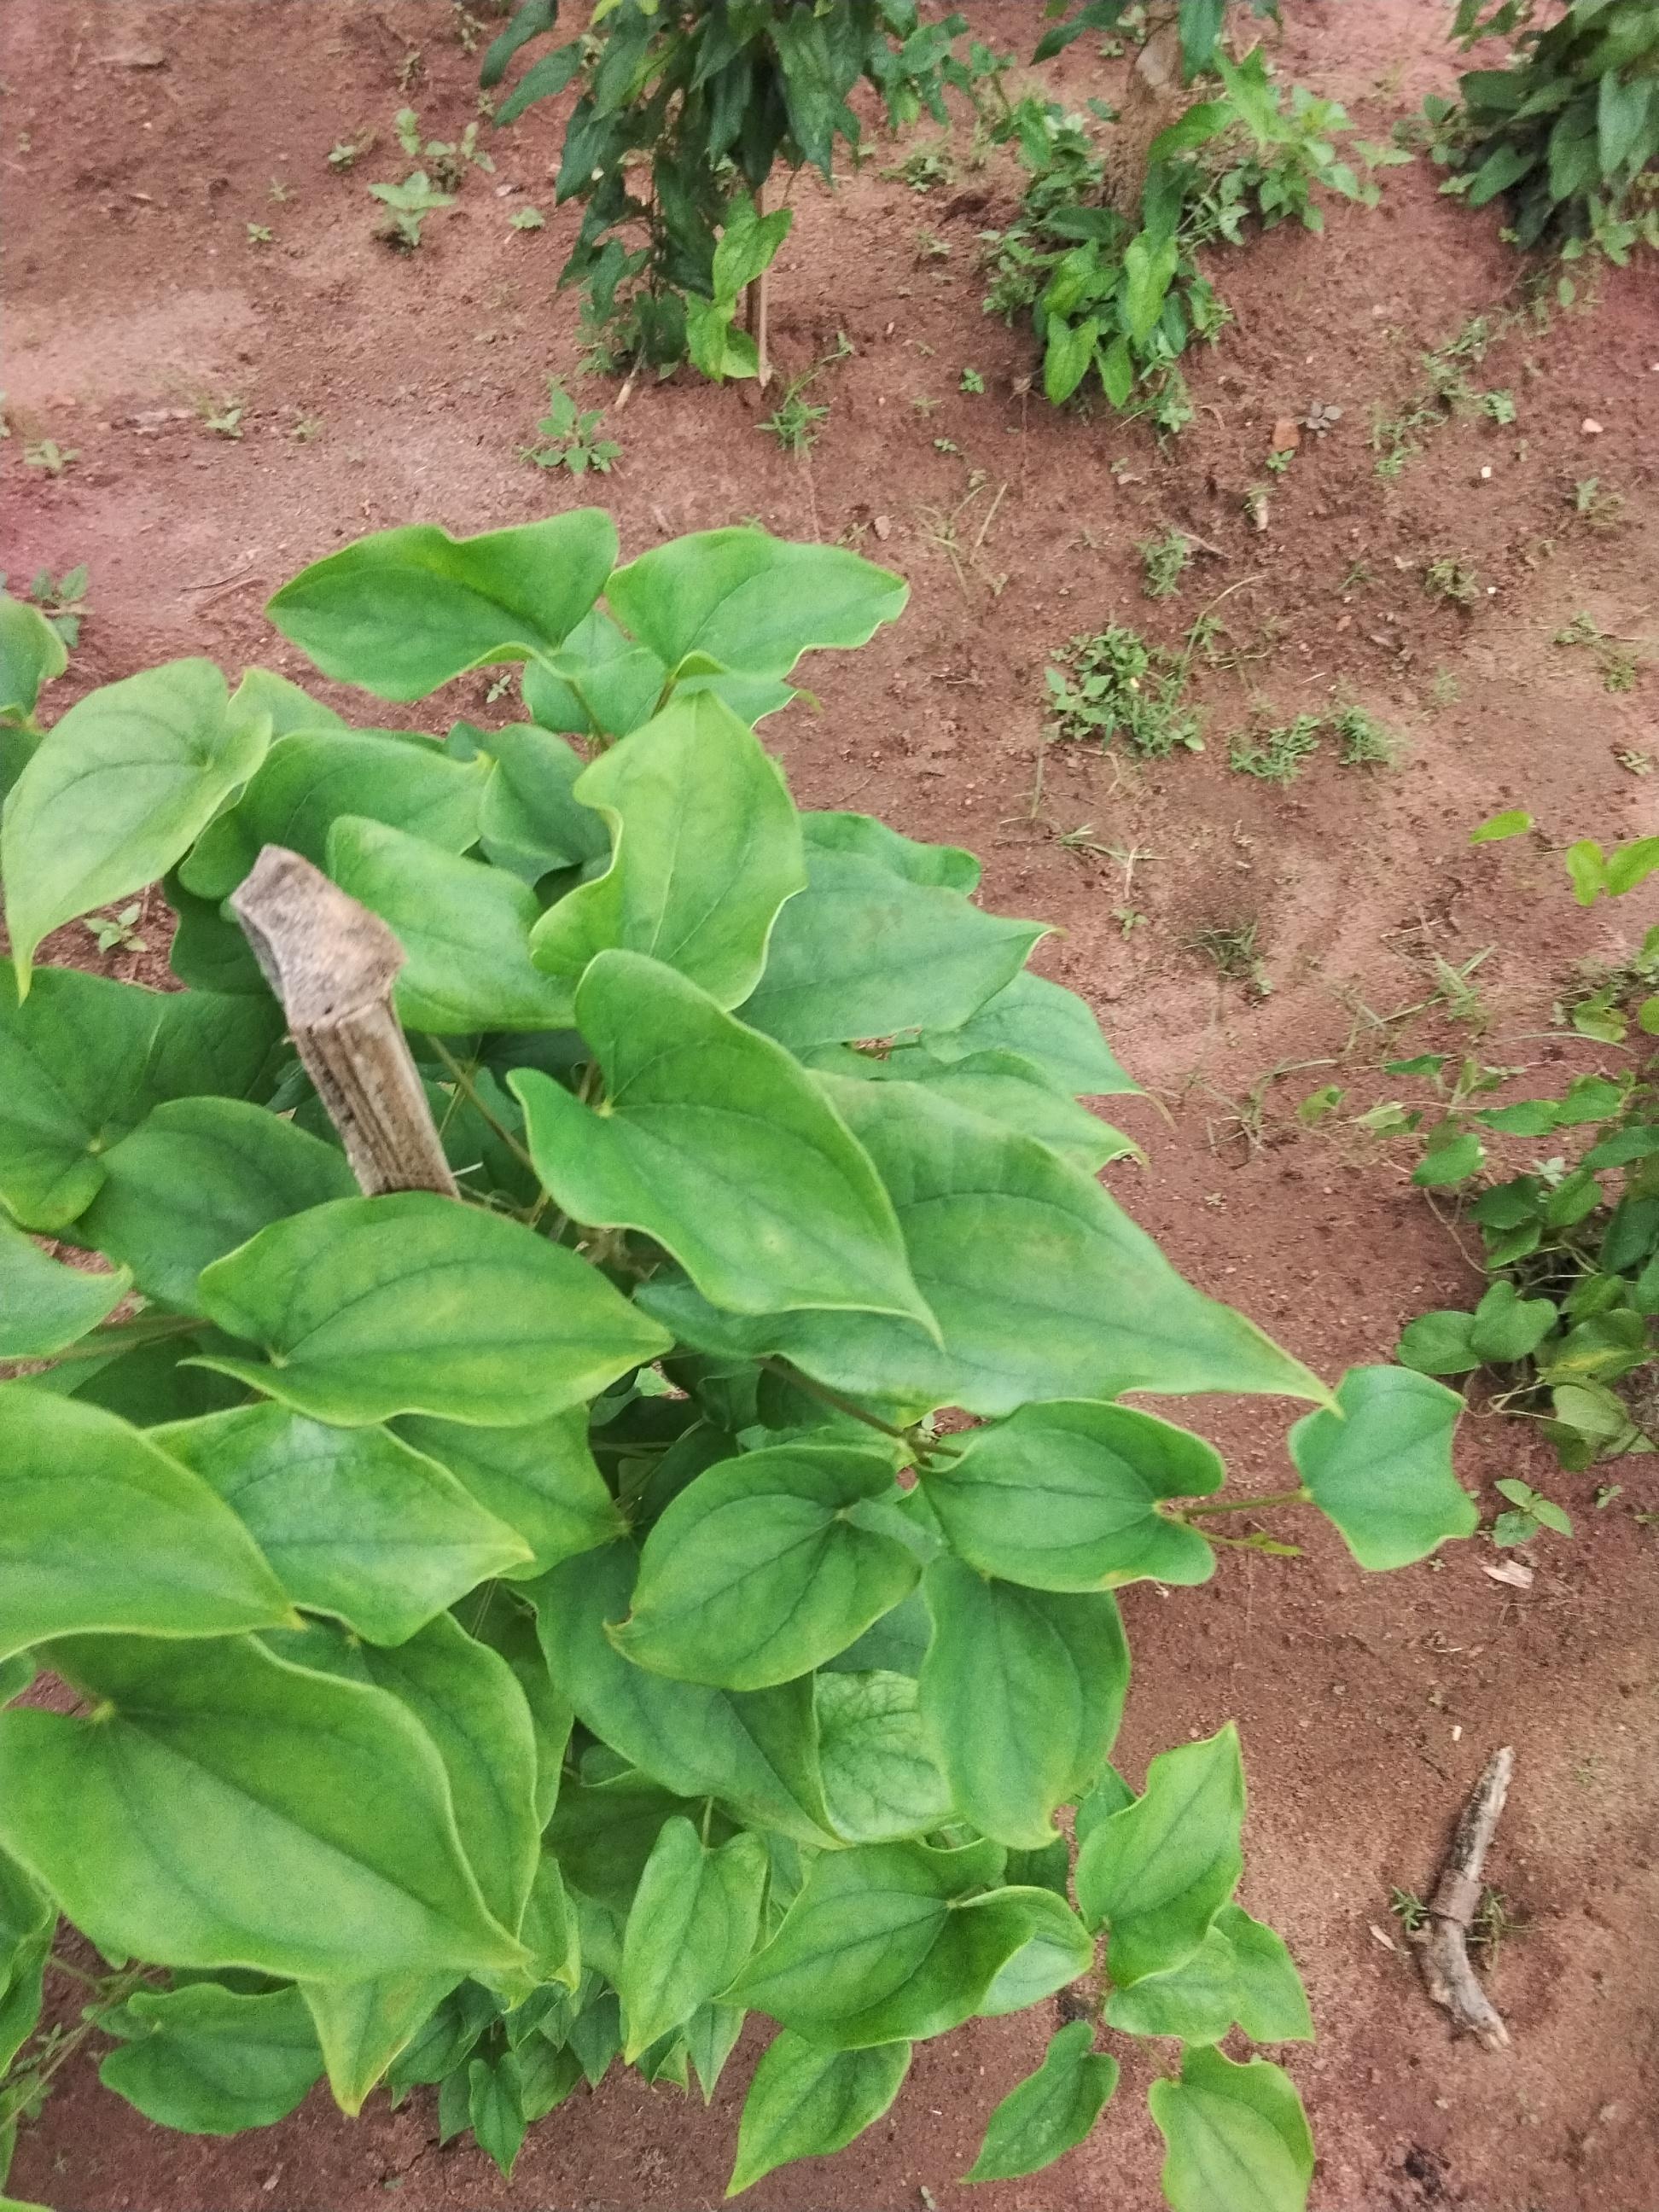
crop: yam
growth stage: vegetative
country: Nigeria
